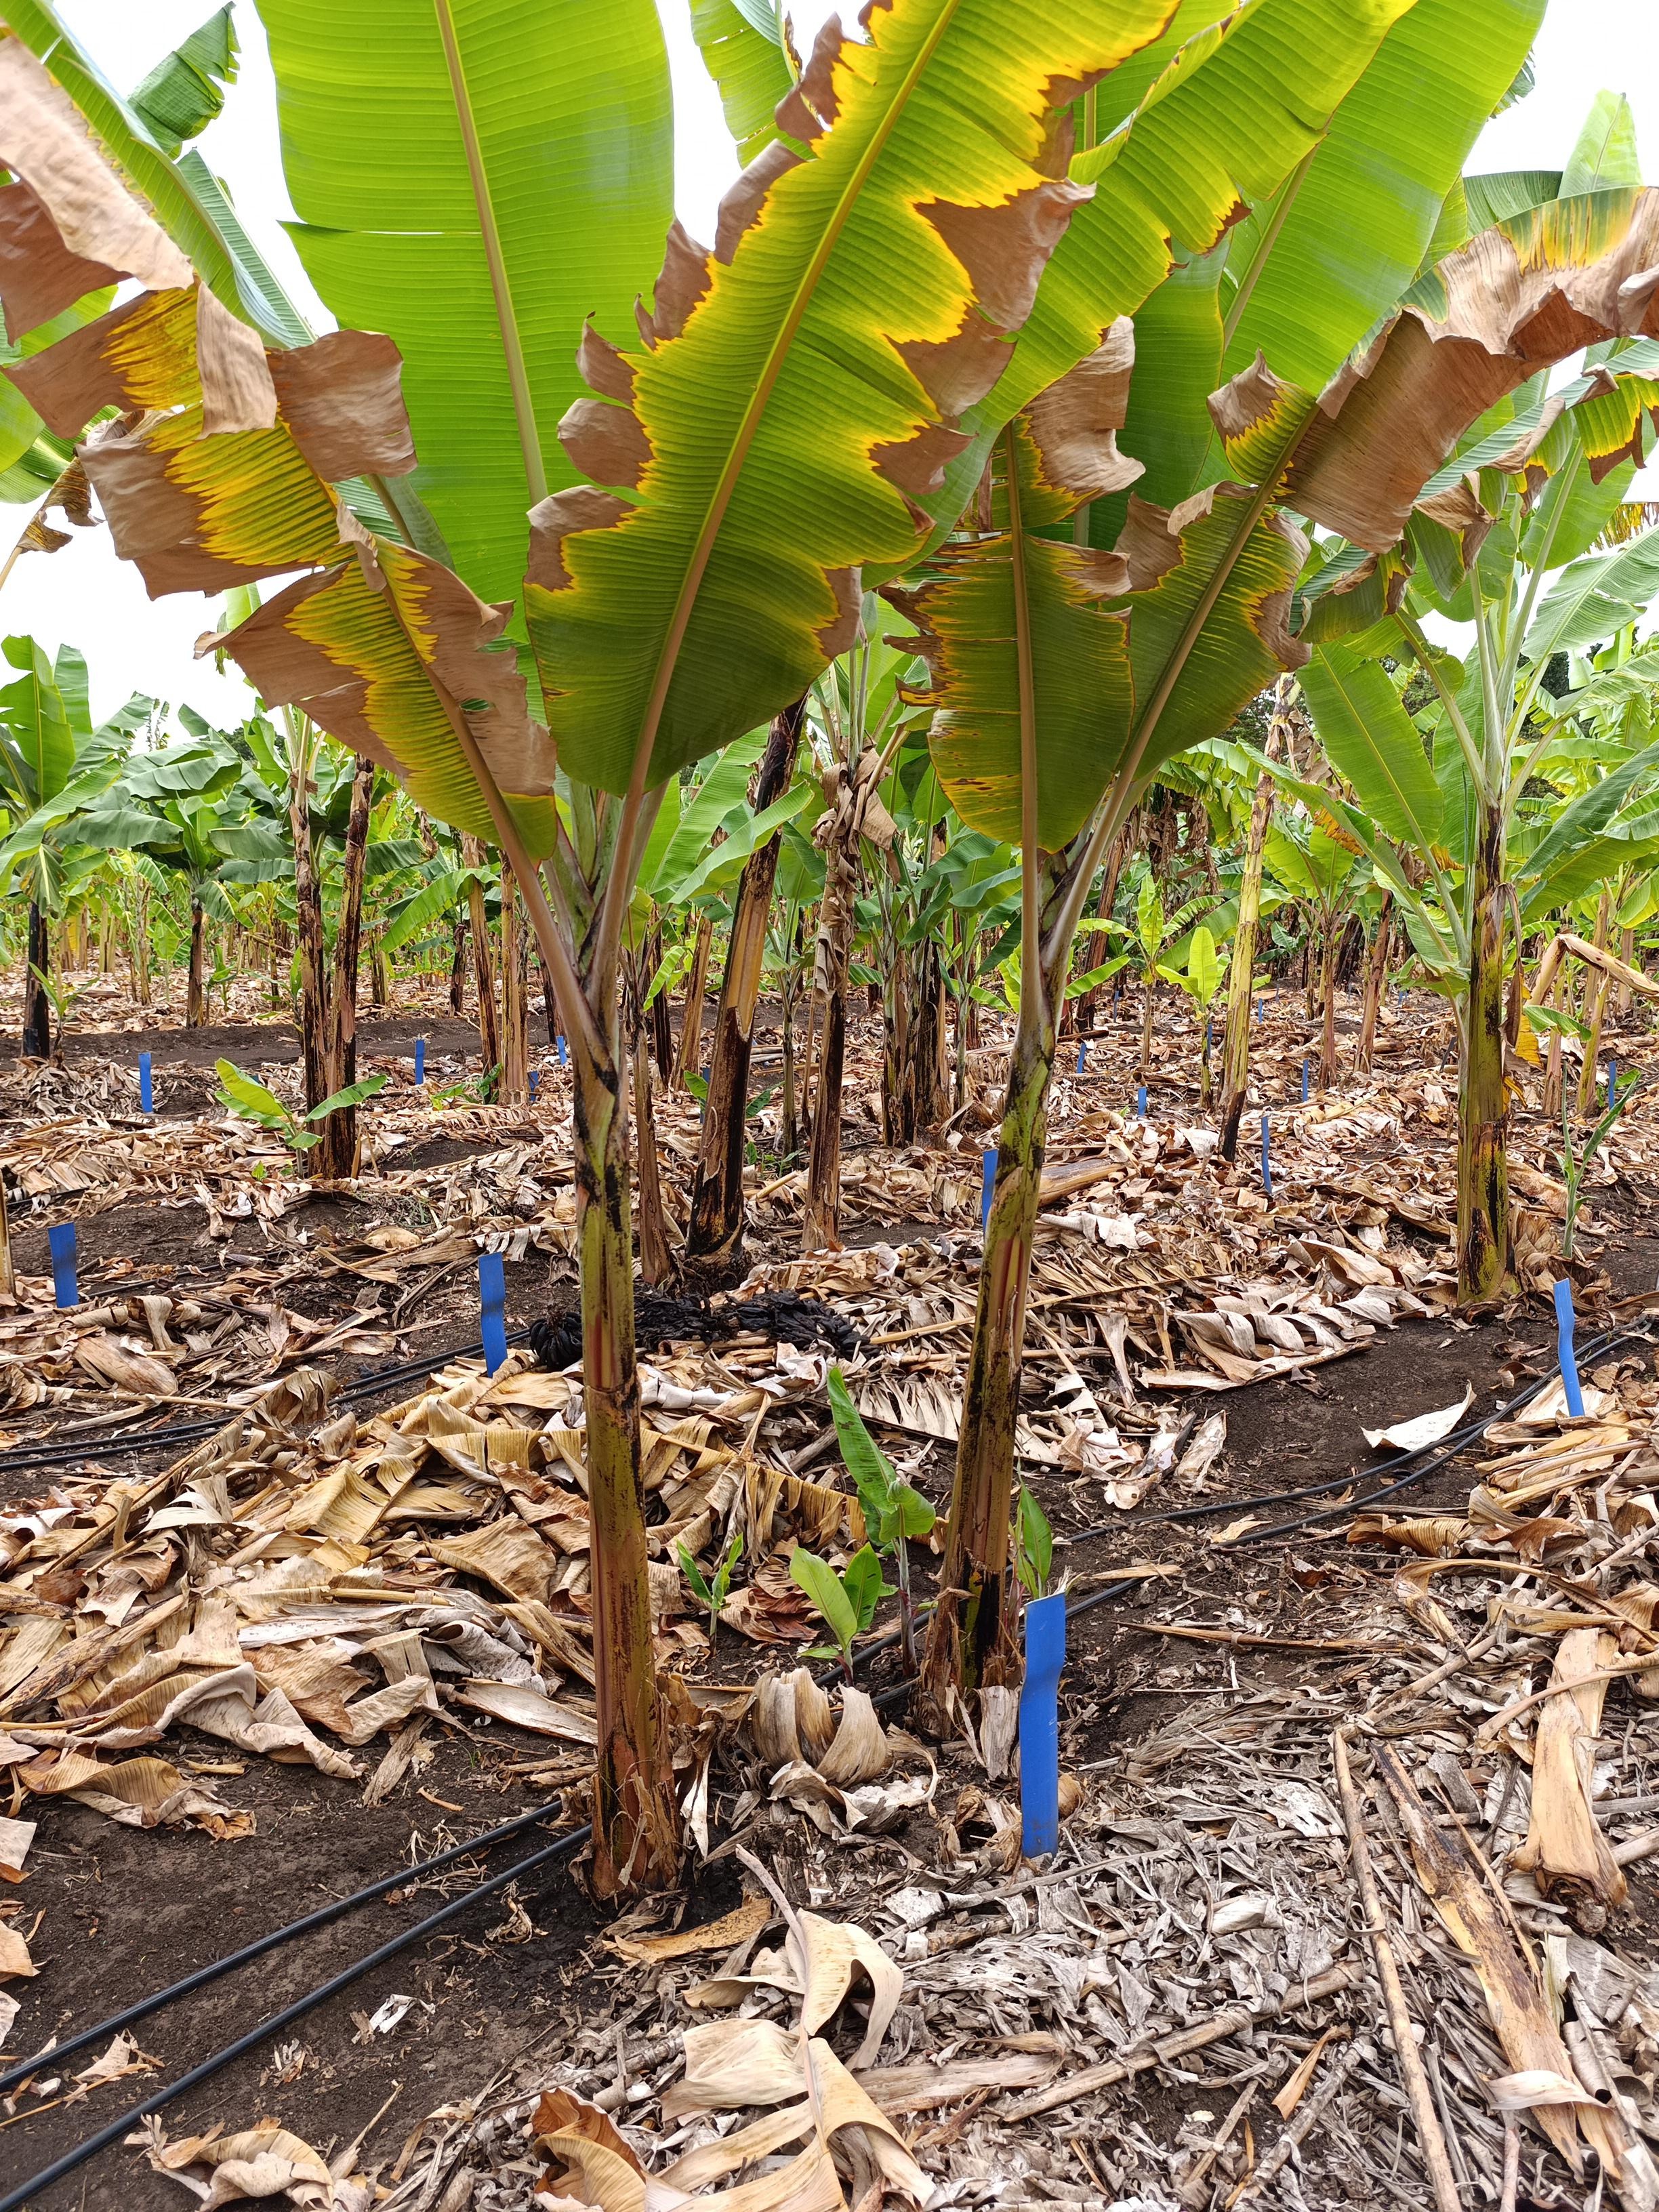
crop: banana
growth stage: vegetative
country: Tanzania
